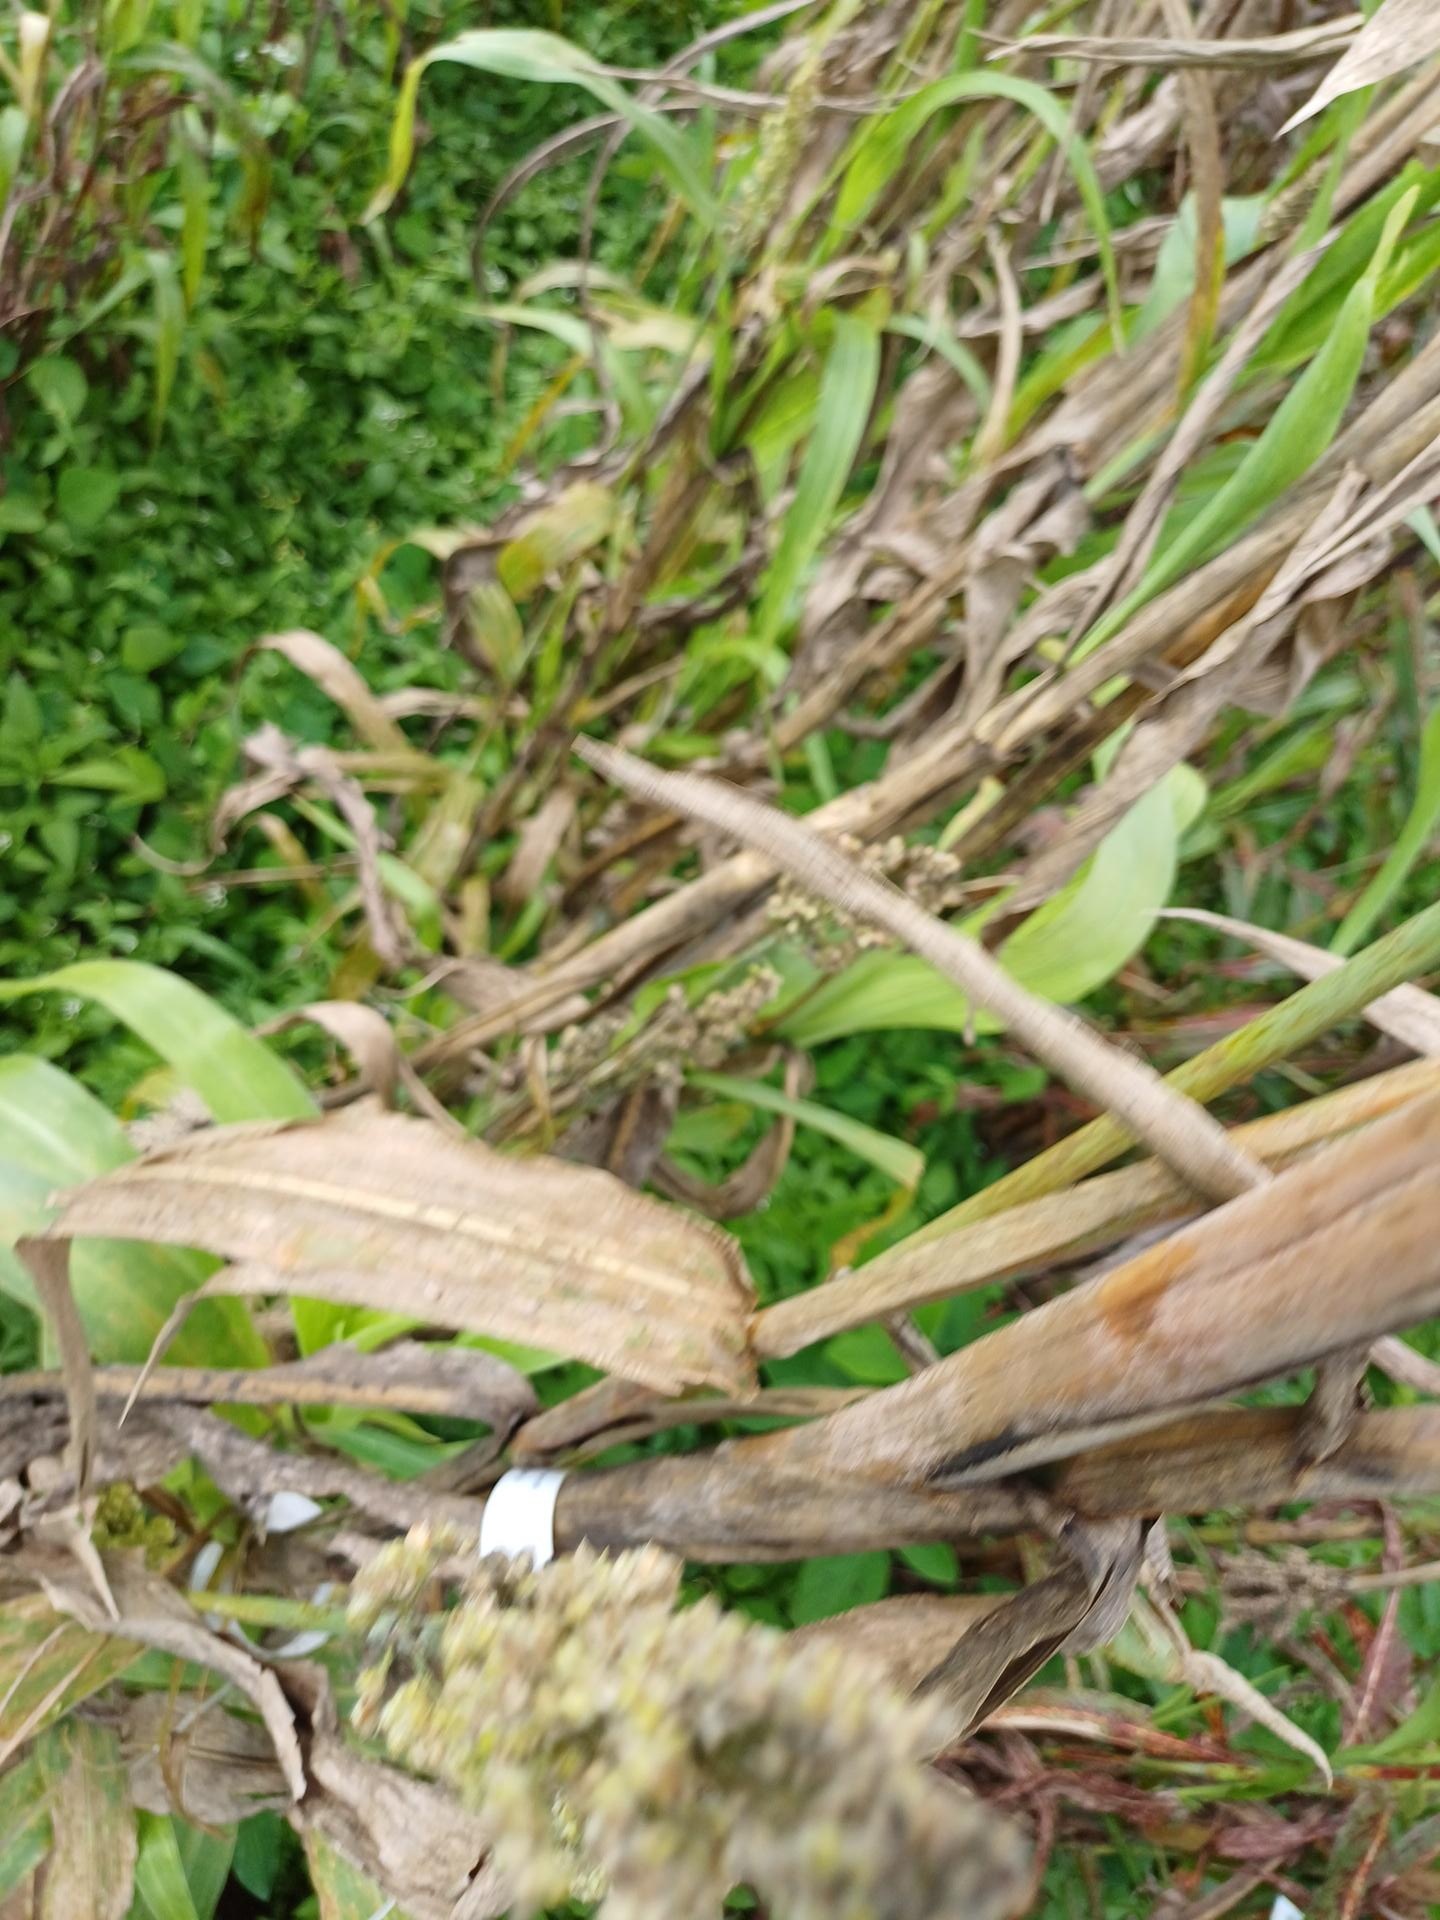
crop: sorghum
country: Kenya
